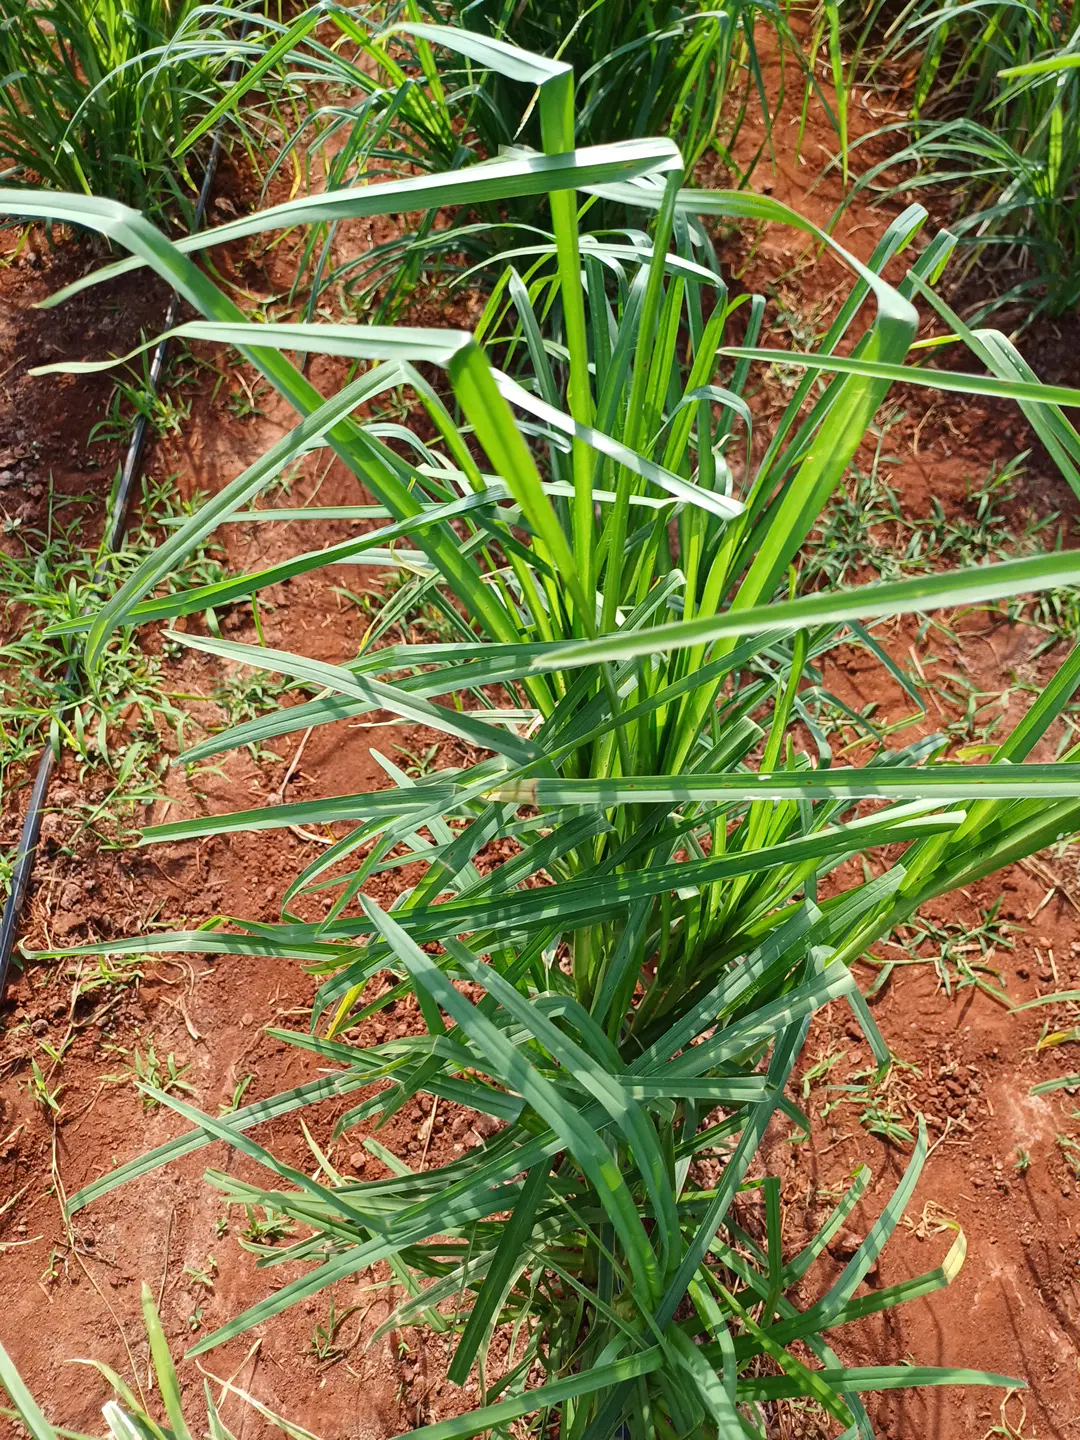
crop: finger millet
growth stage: flowering
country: Kenya
